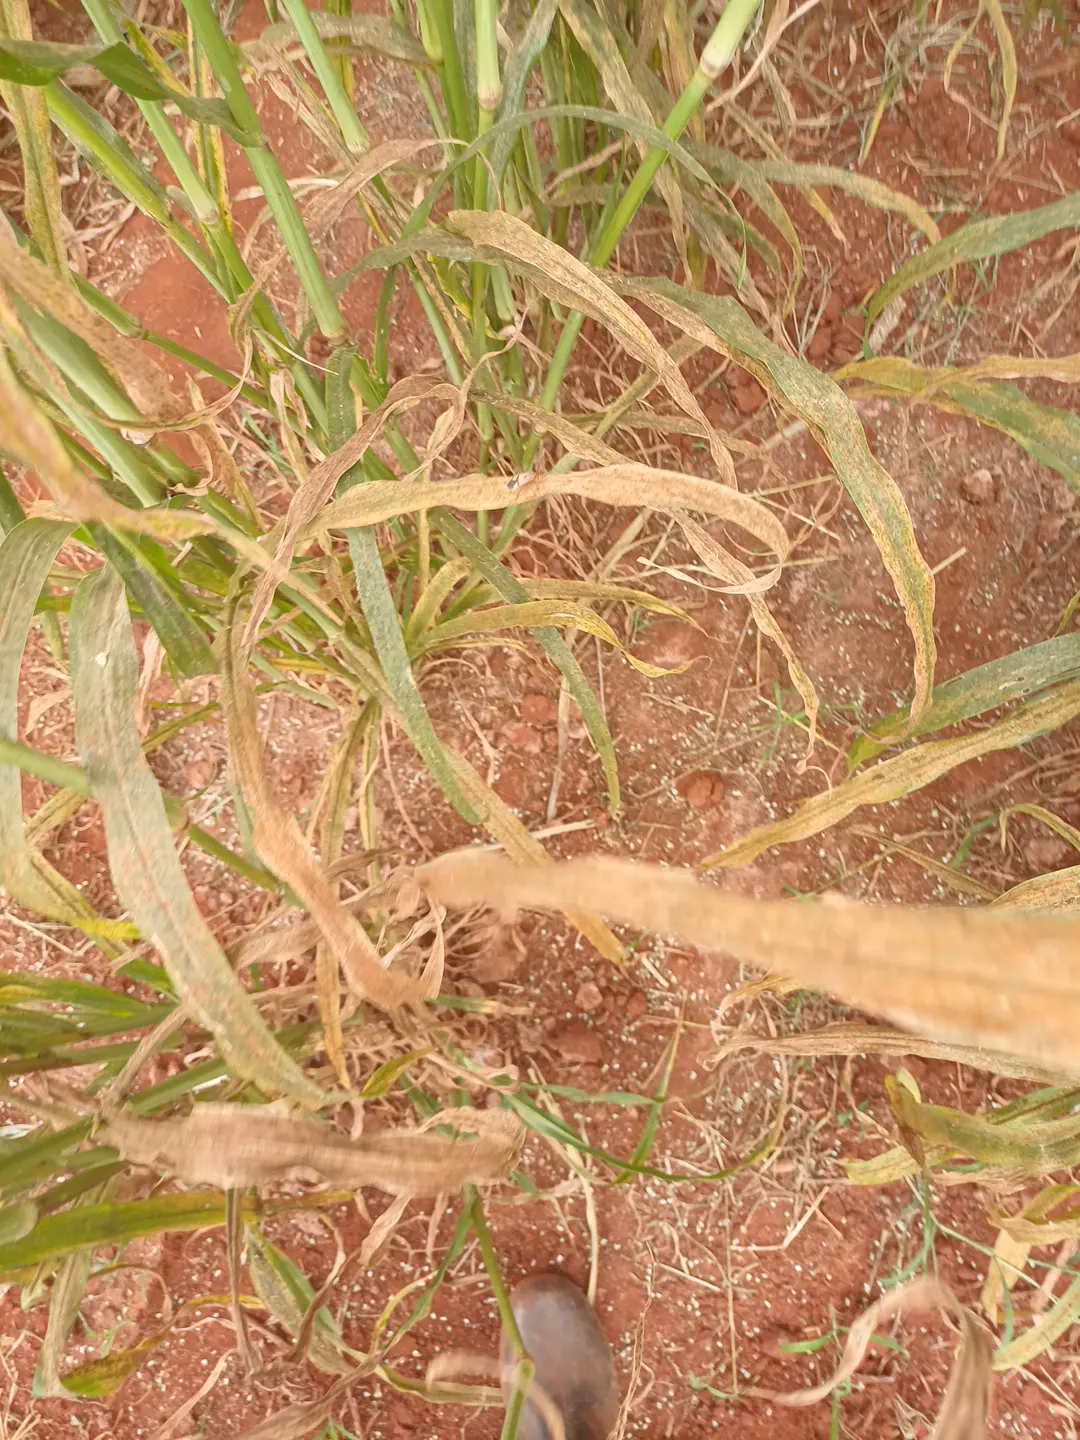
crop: pearl millet
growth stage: filling grain
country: Kenya
